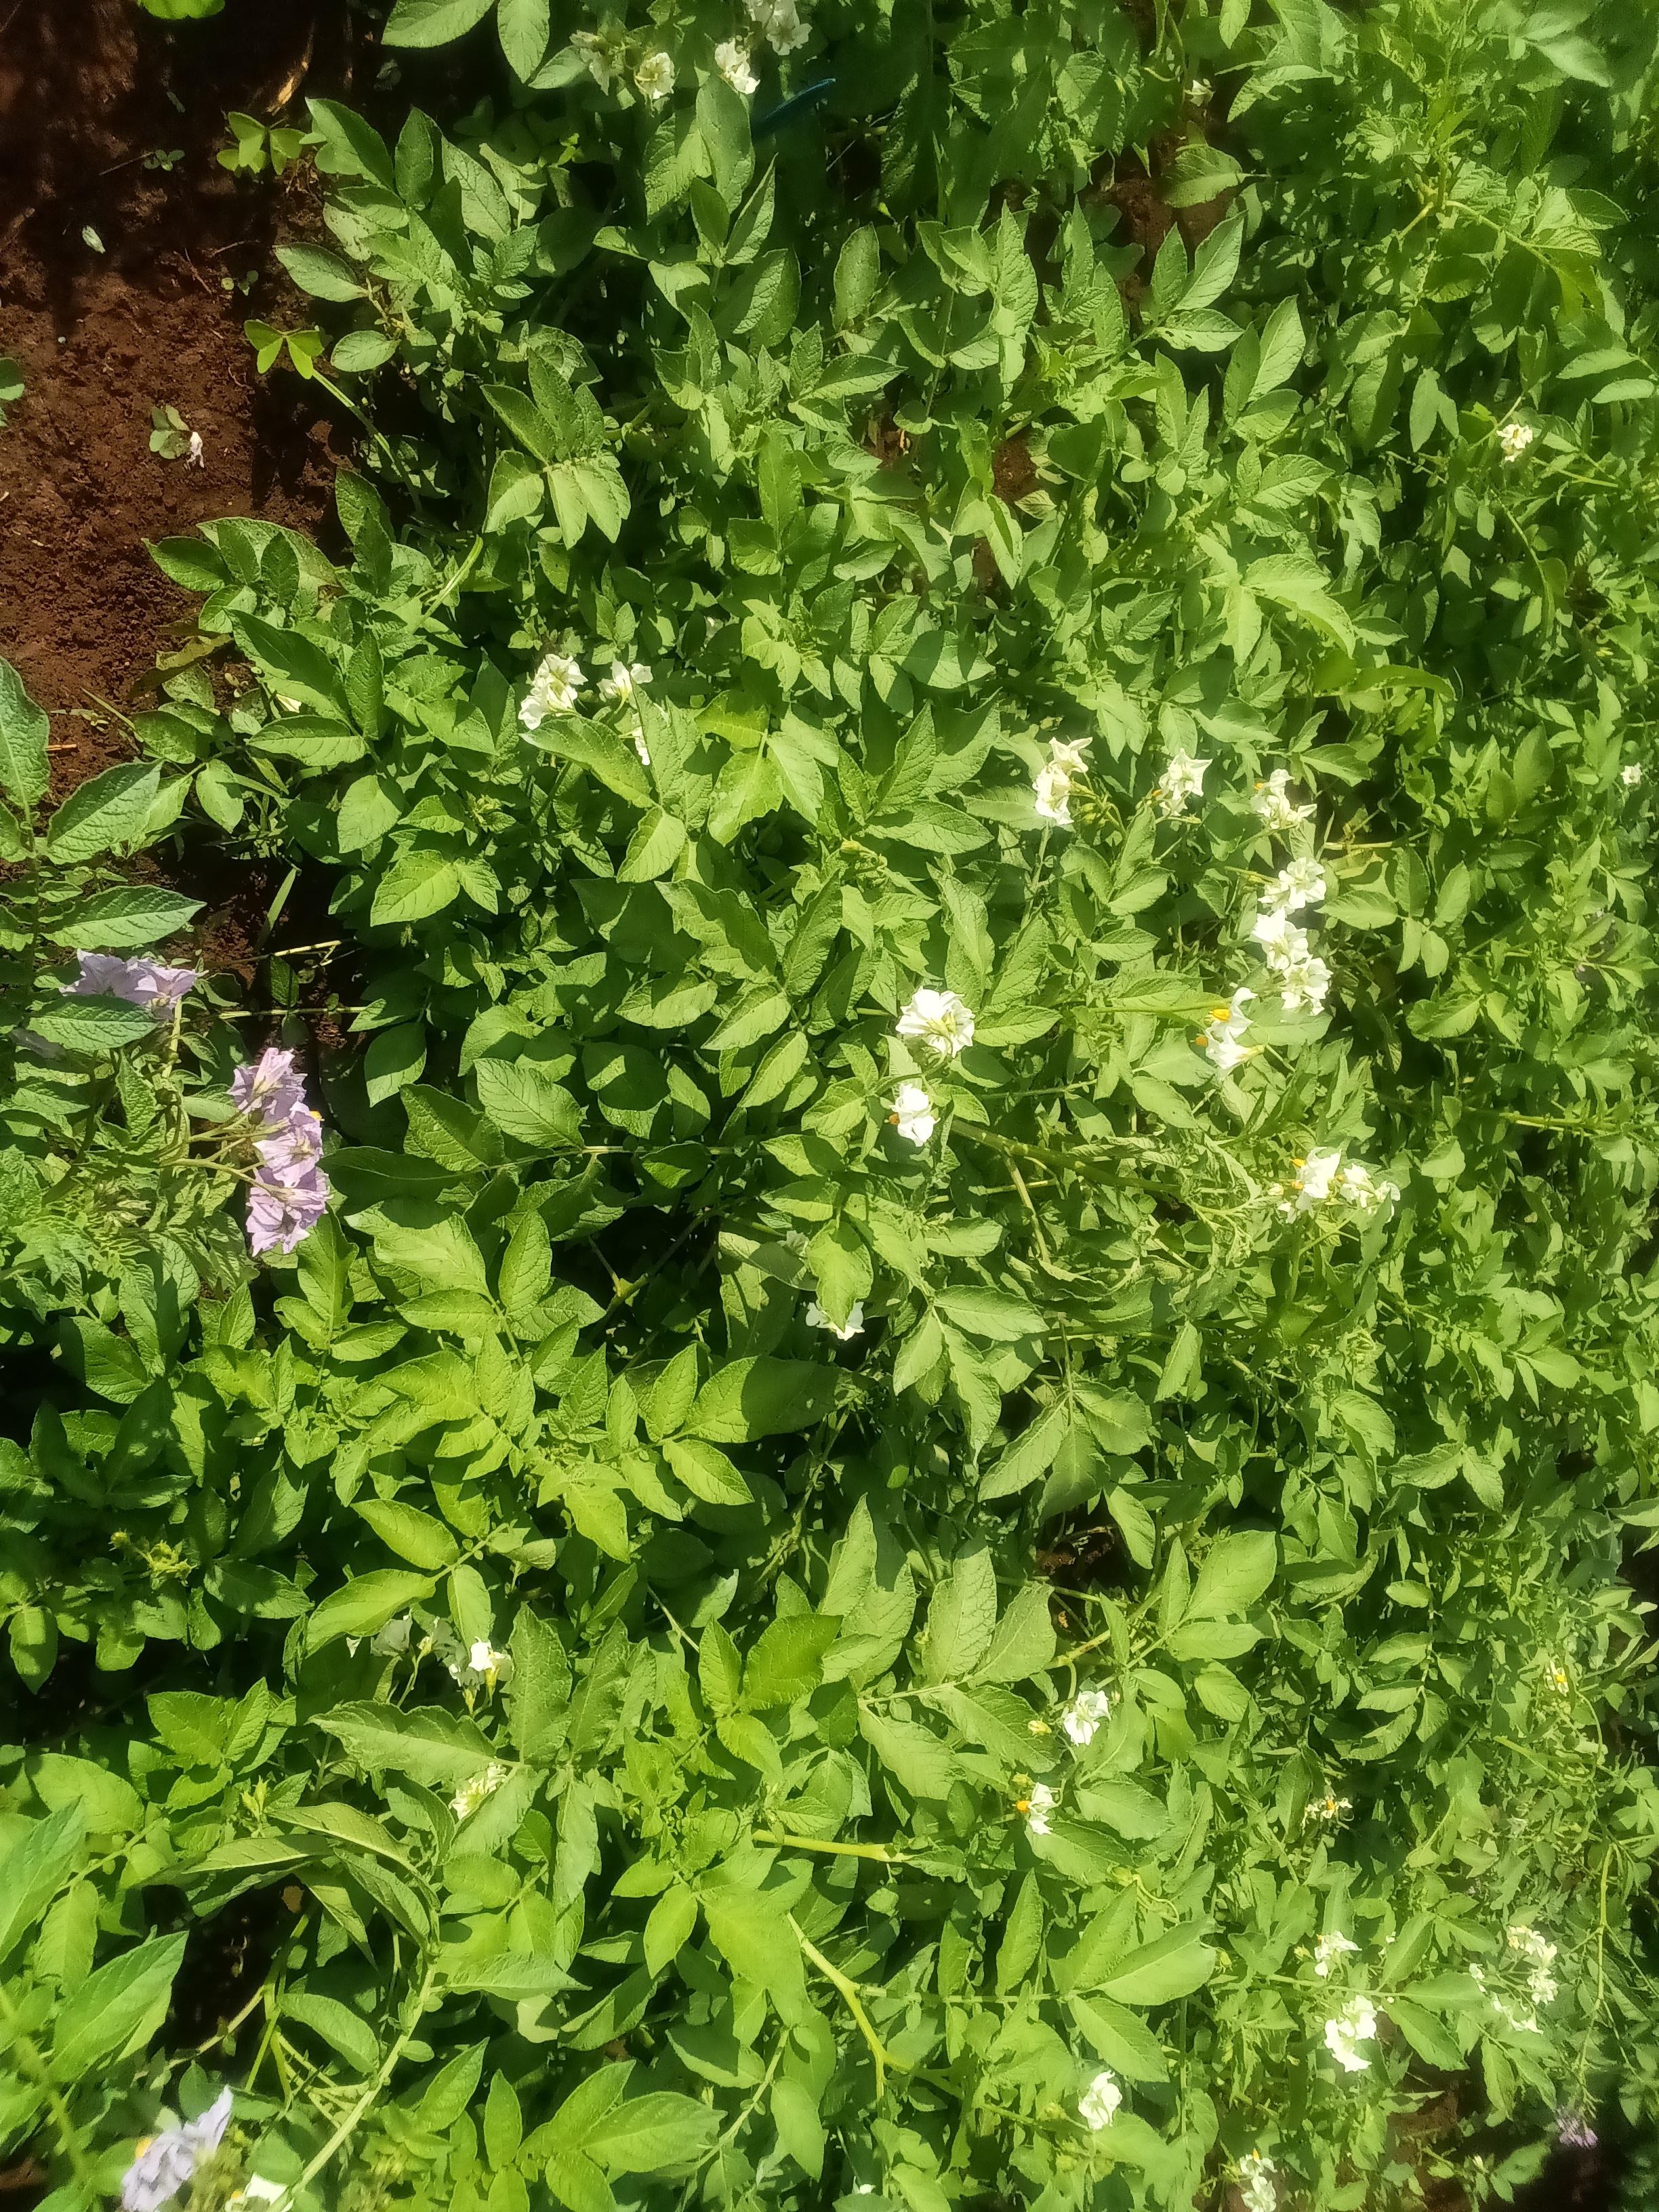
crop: potato
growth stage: flowering
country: Kenya
